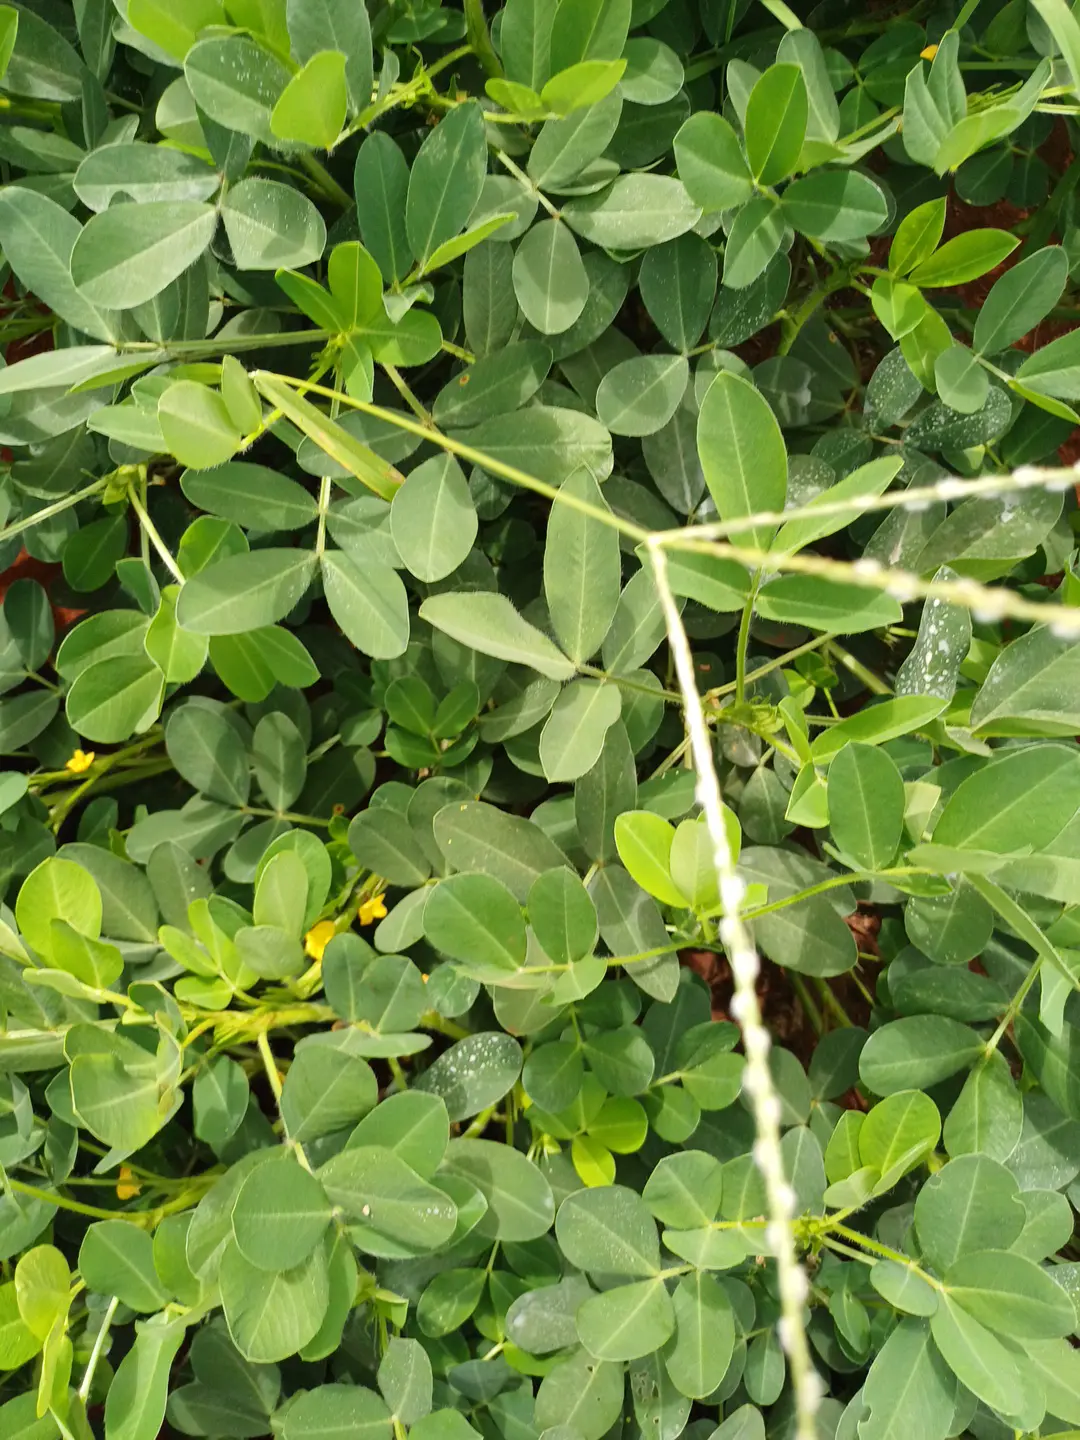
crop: groundnut
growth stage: flowering
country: Kenya
